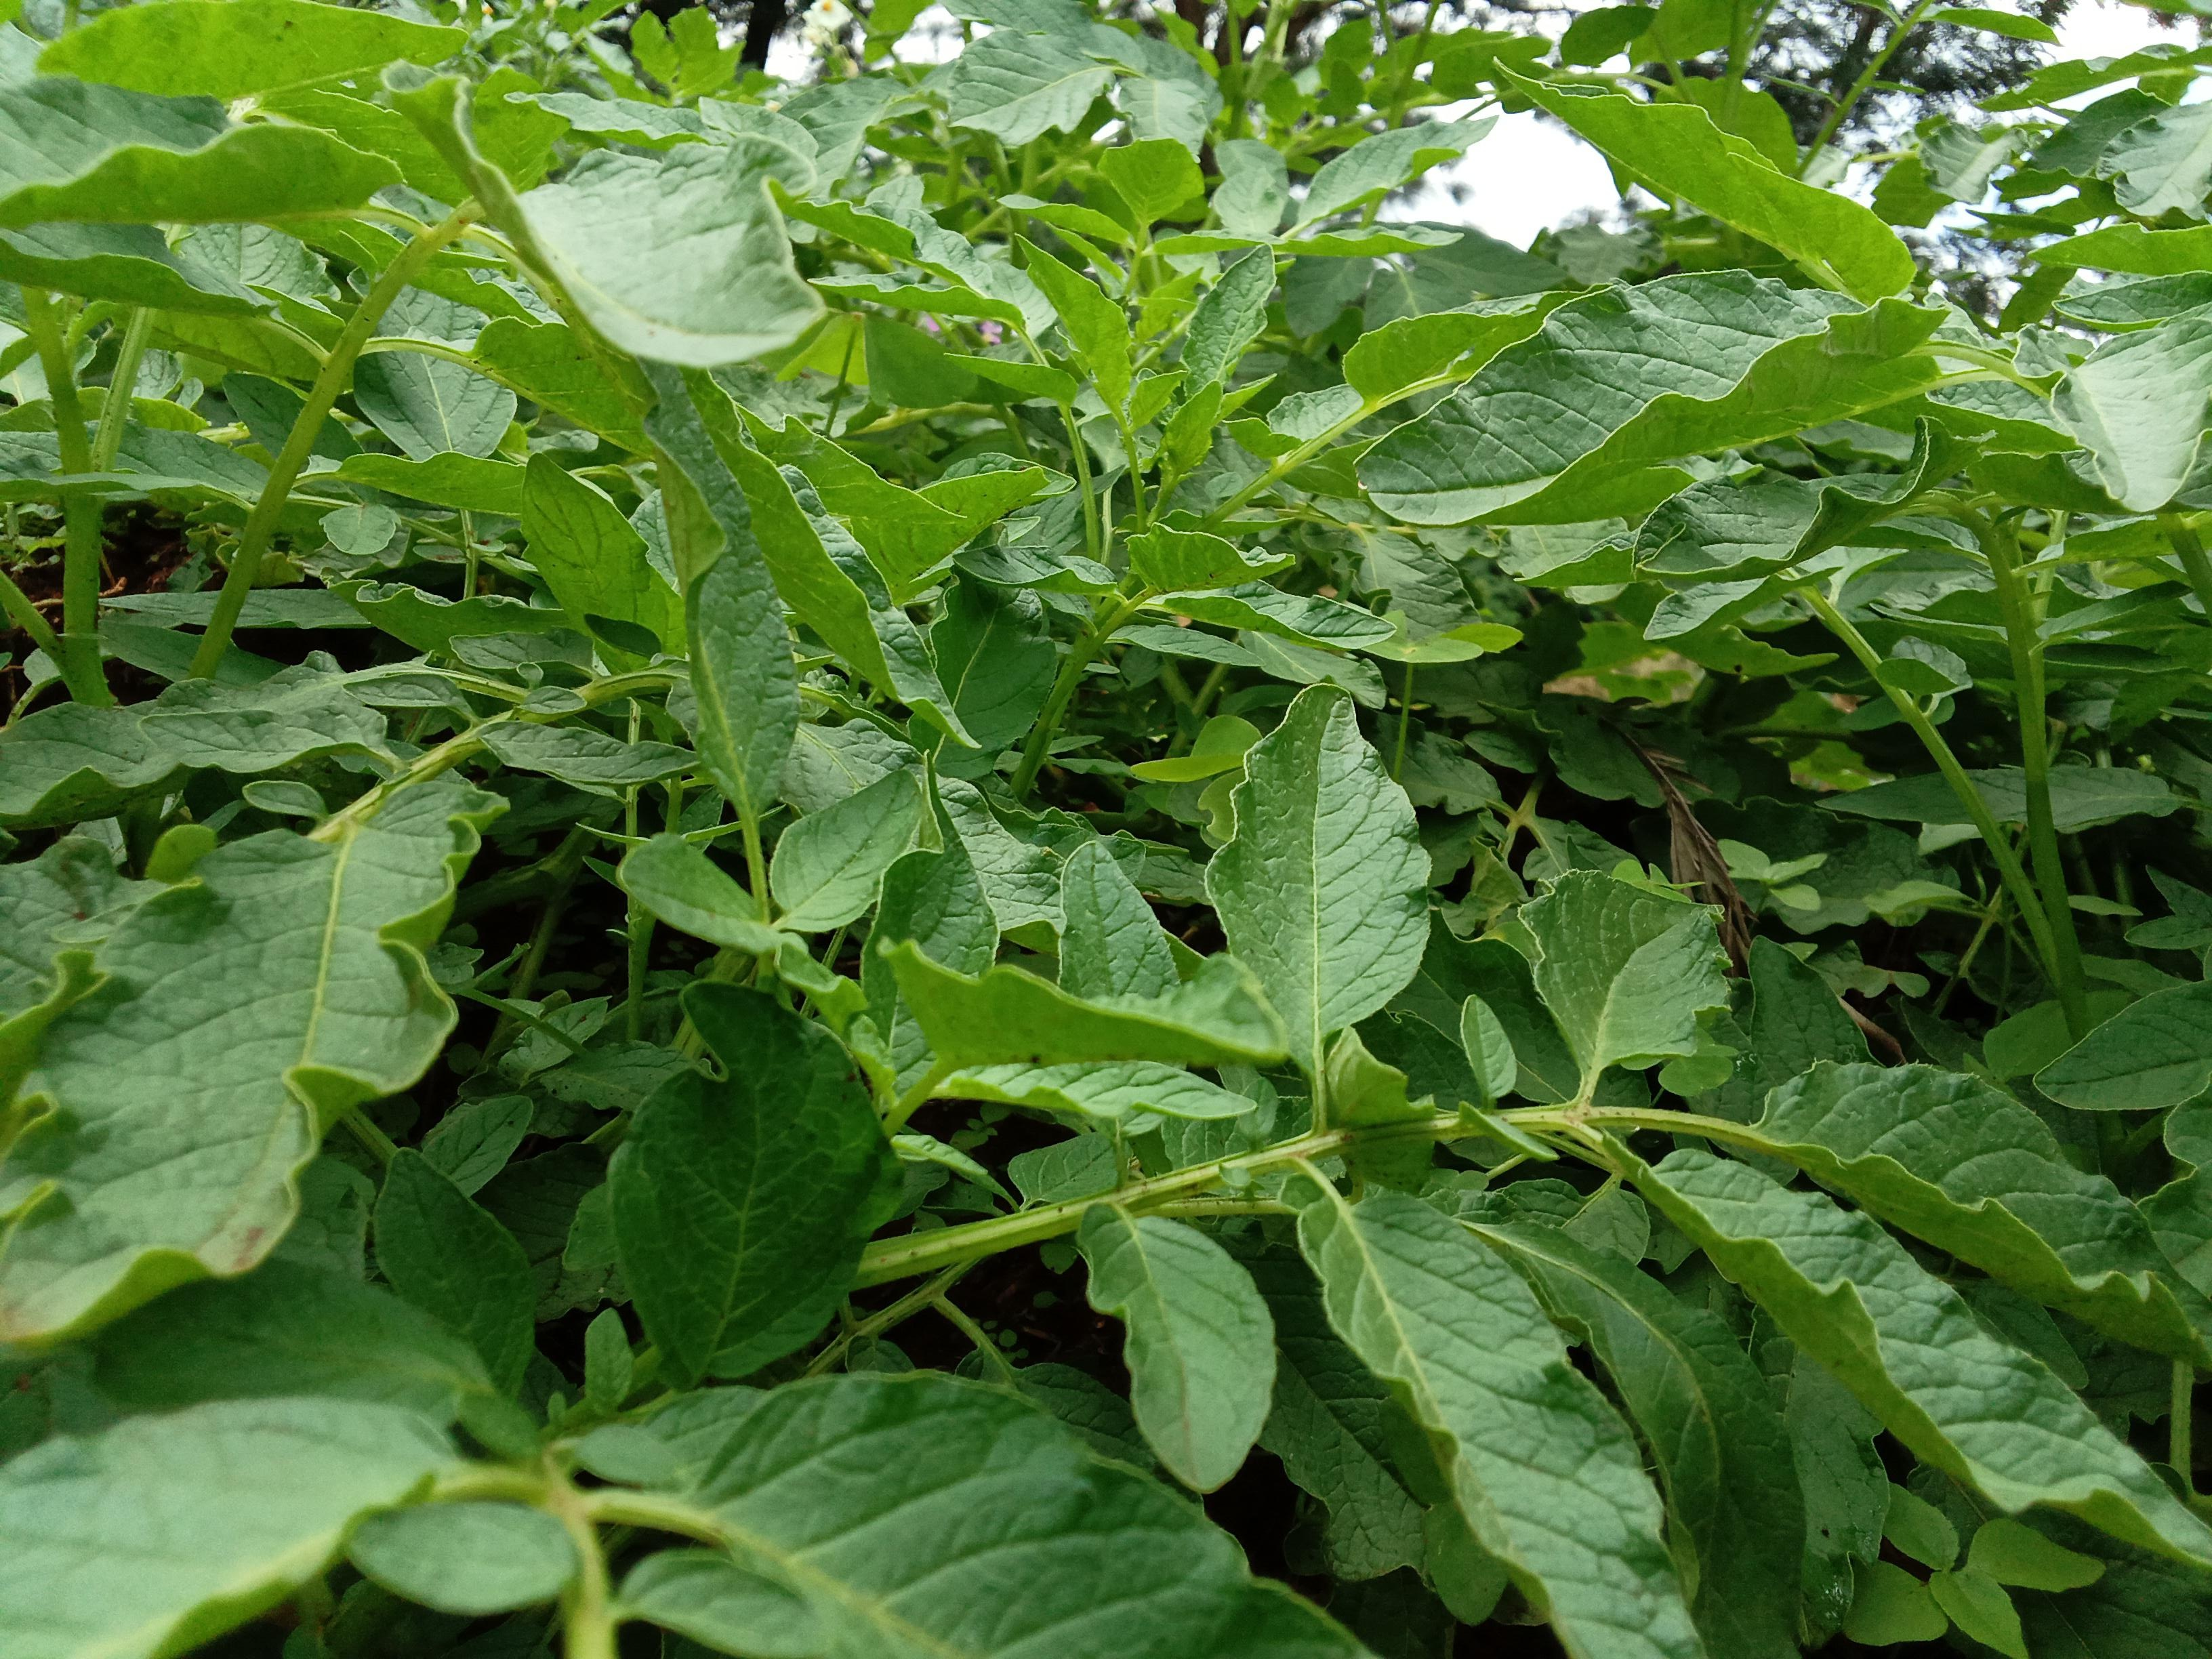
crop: potato
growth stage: flowering
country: Kenya
